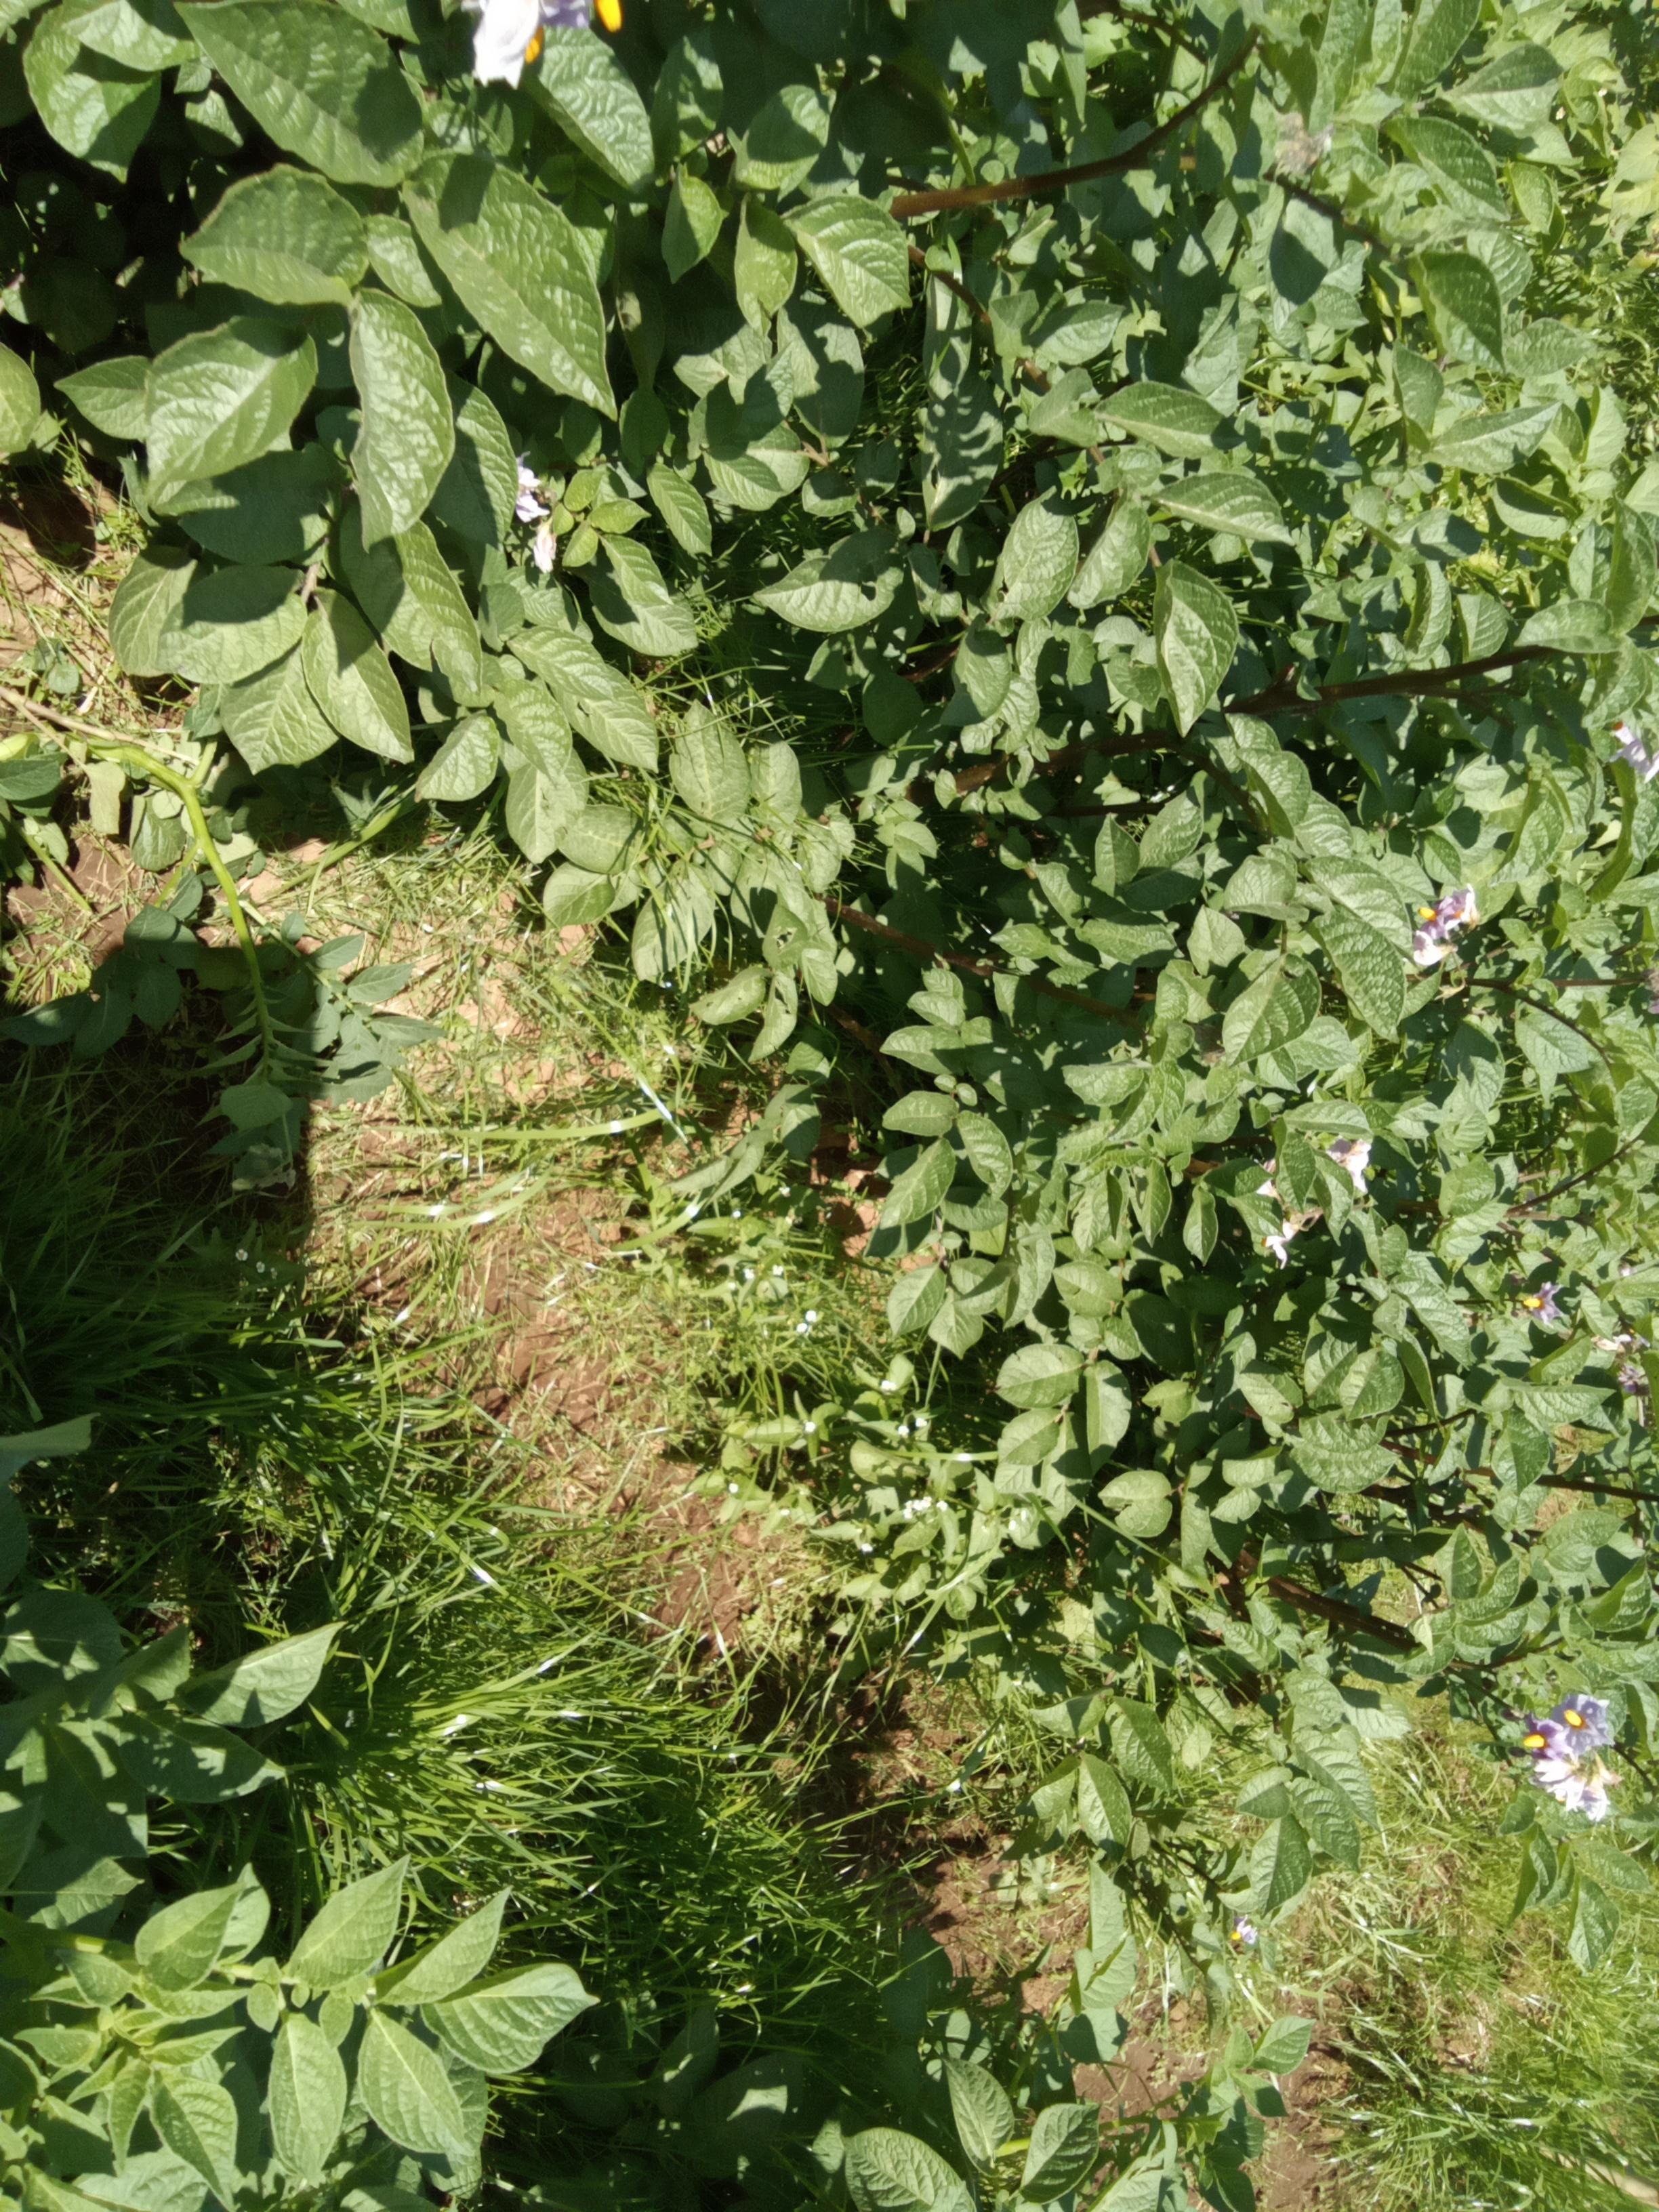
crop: potato
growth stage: flowering
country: Kenya
